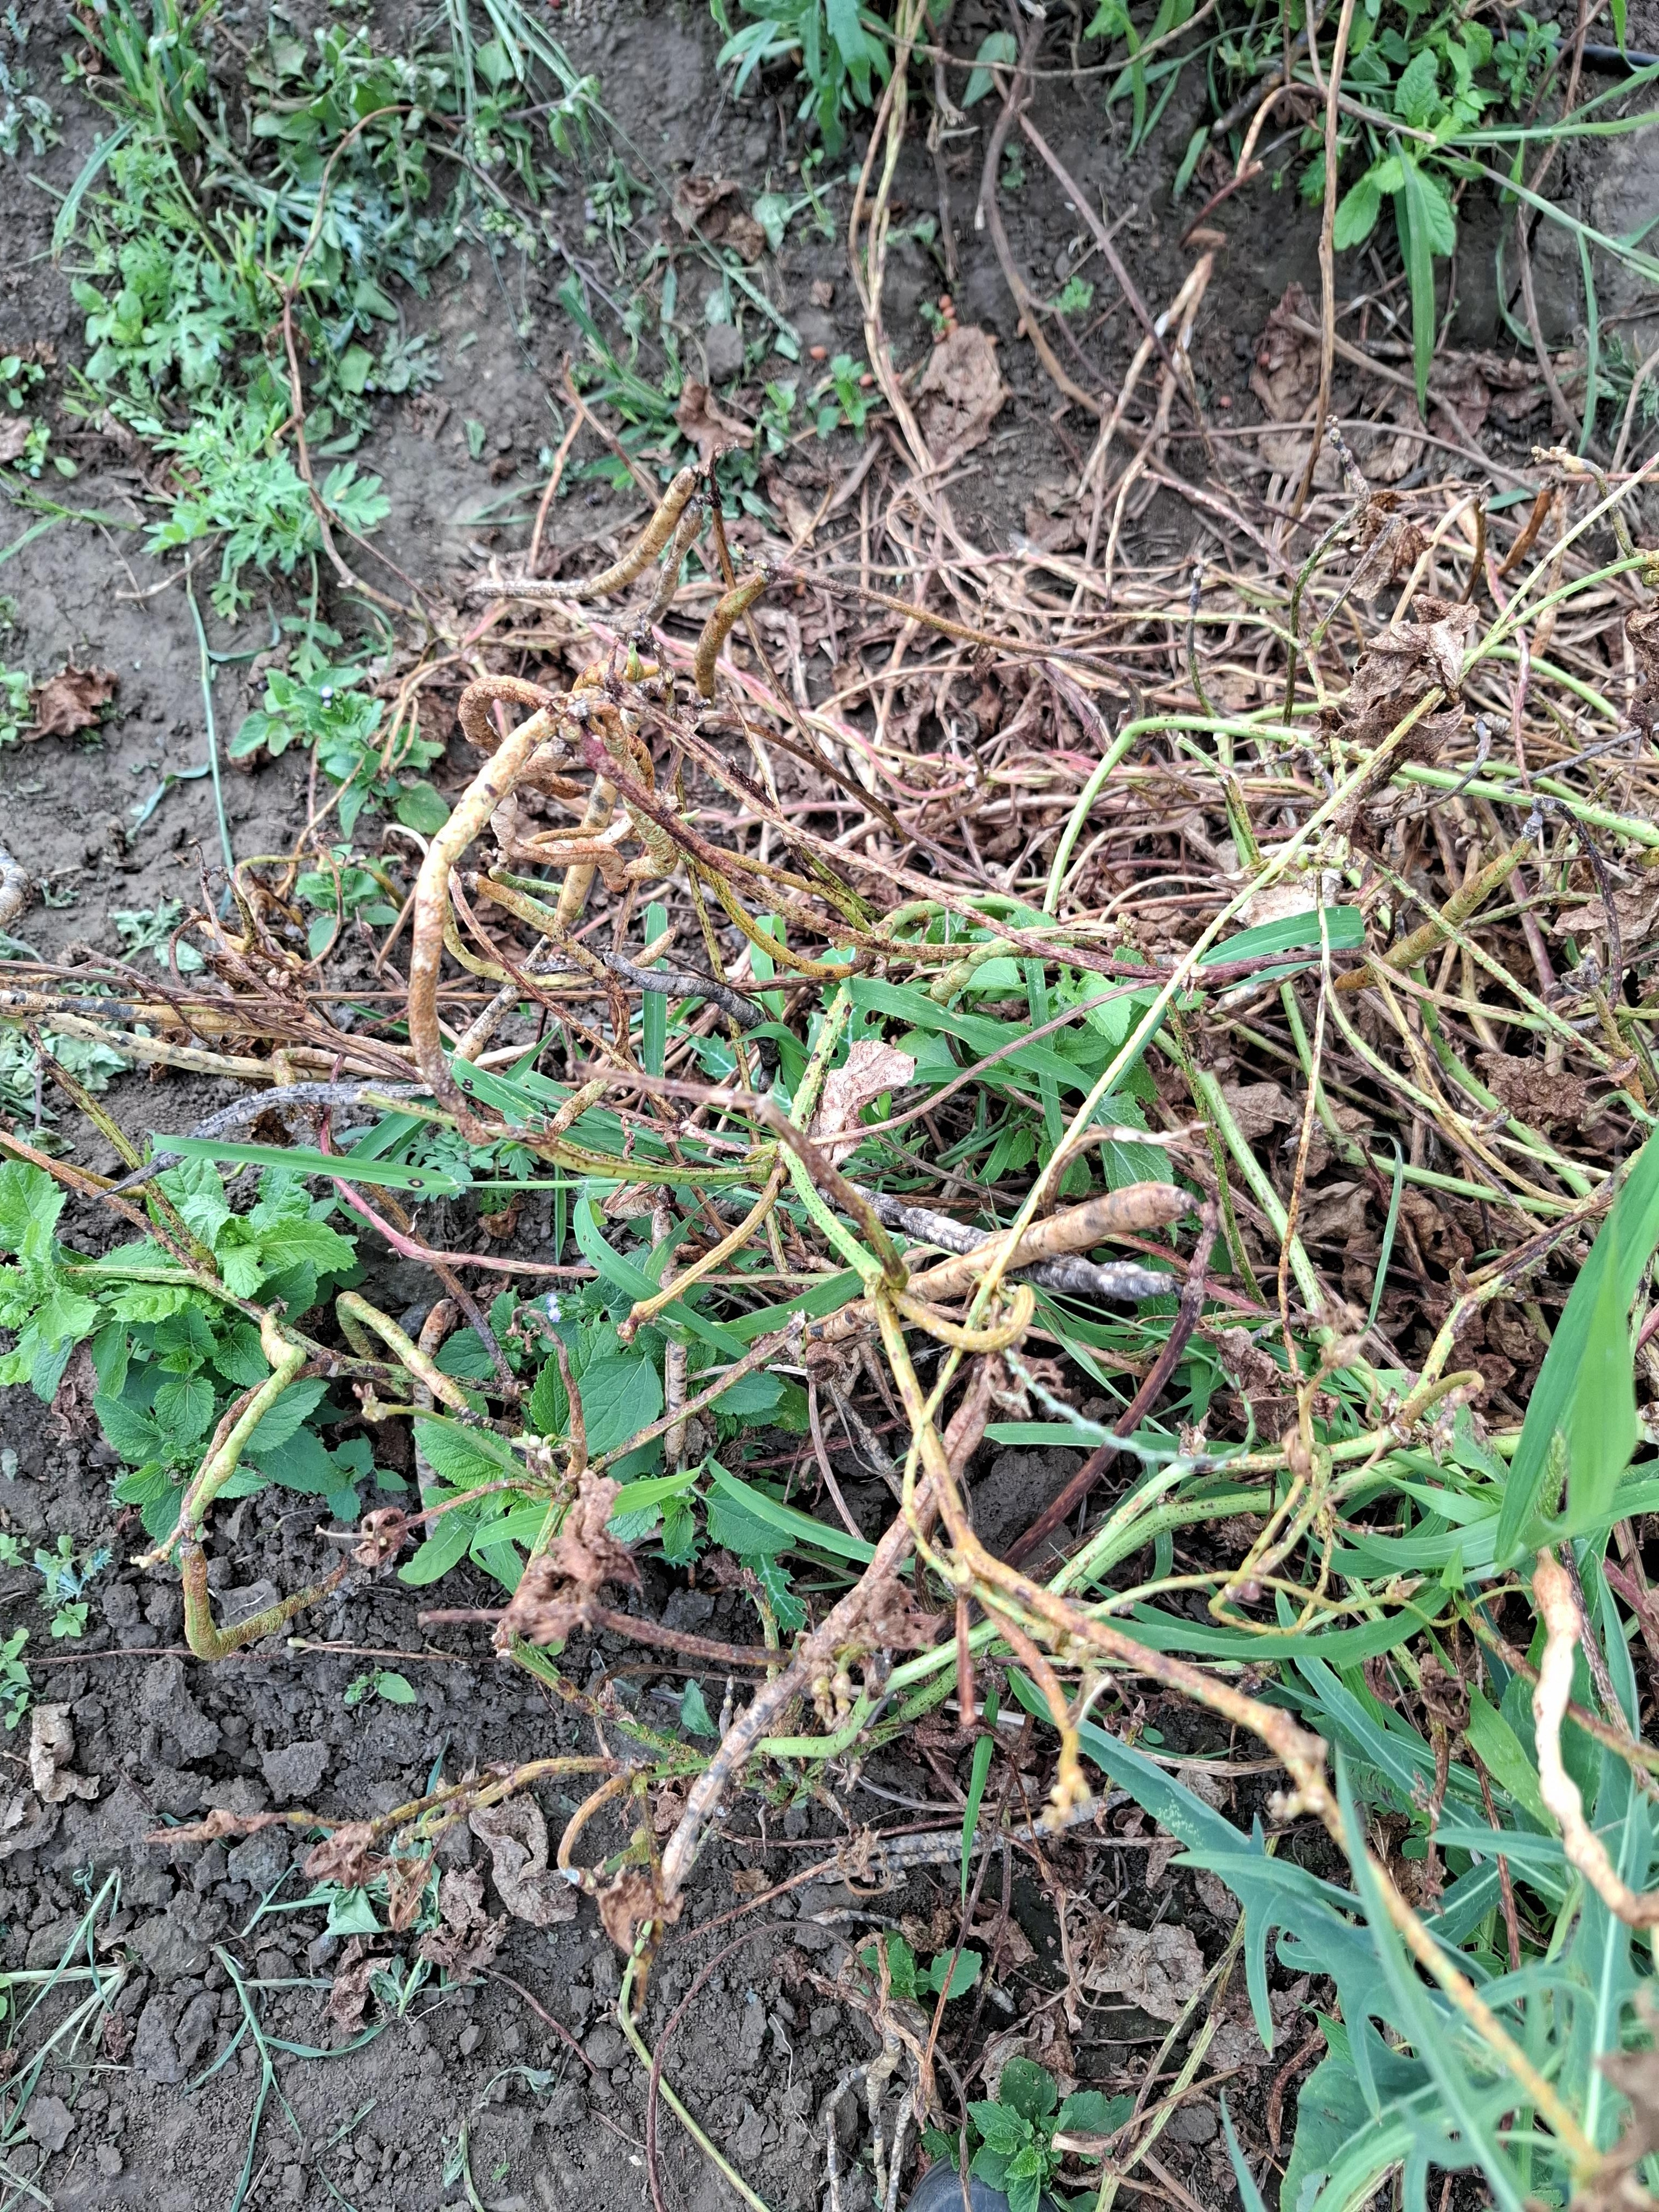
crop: cowpea
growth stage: development pod
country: Tanzania
